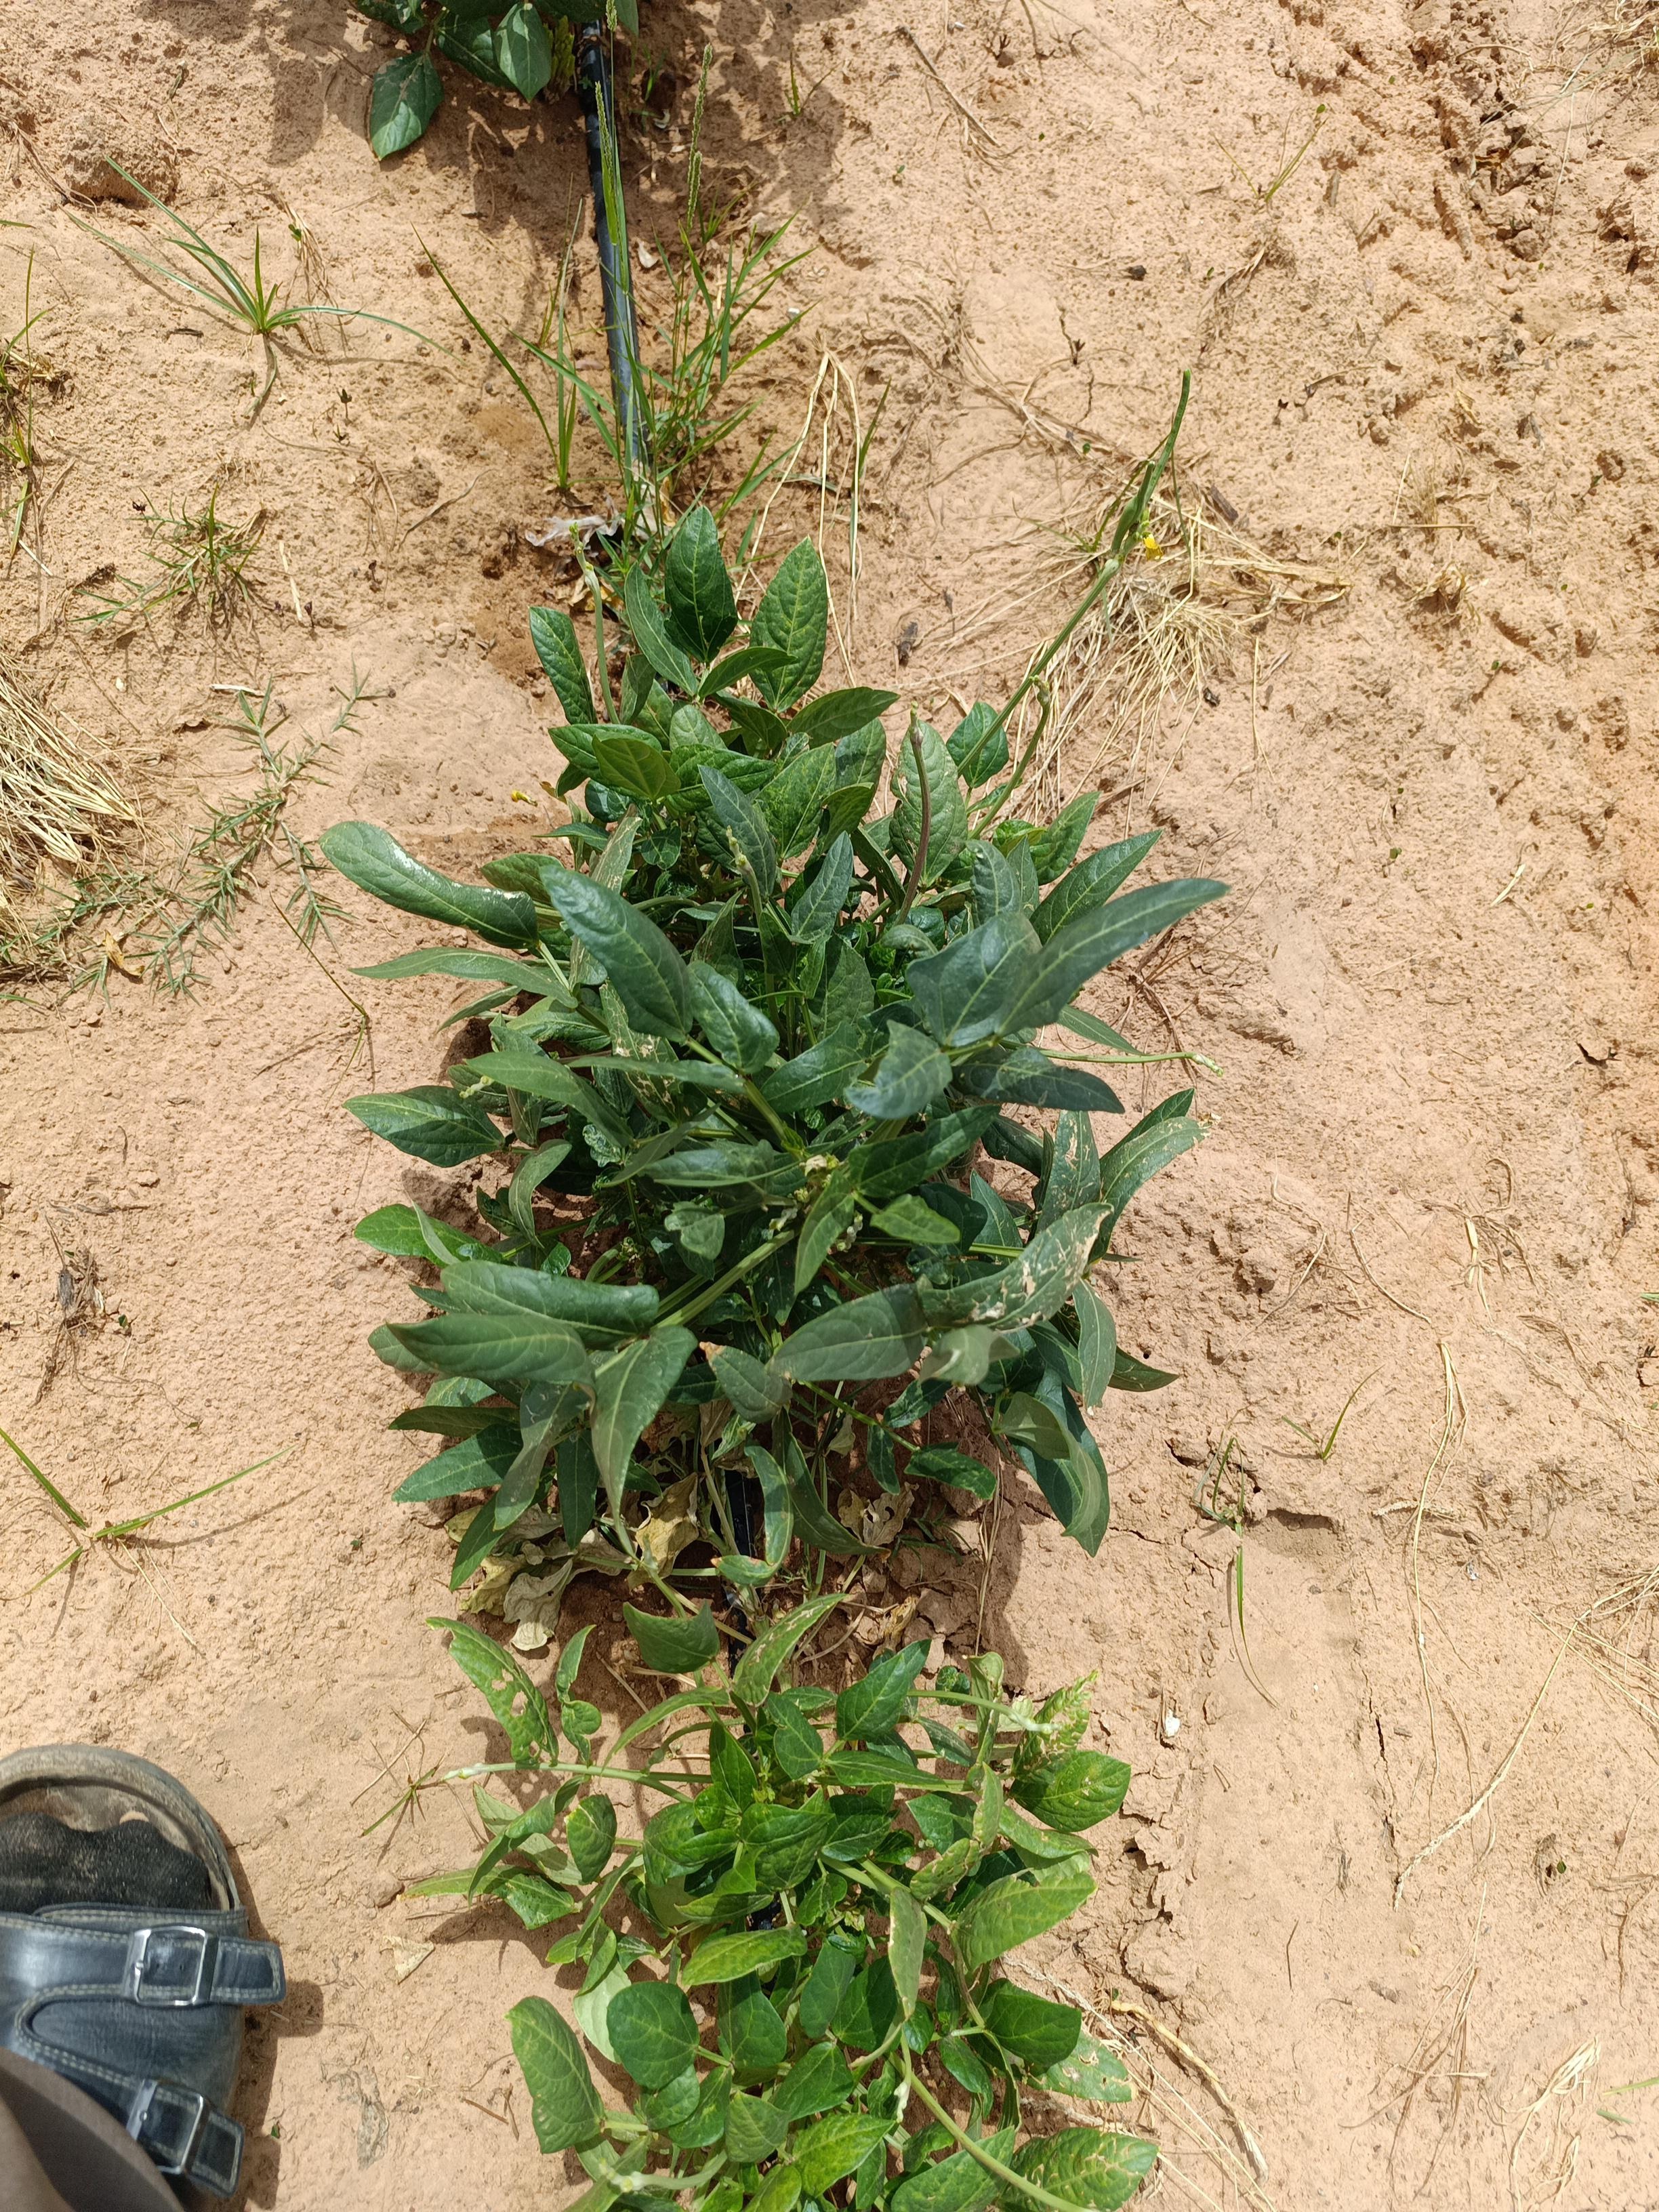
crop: cowpea
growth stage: flowering
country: Nigeria
